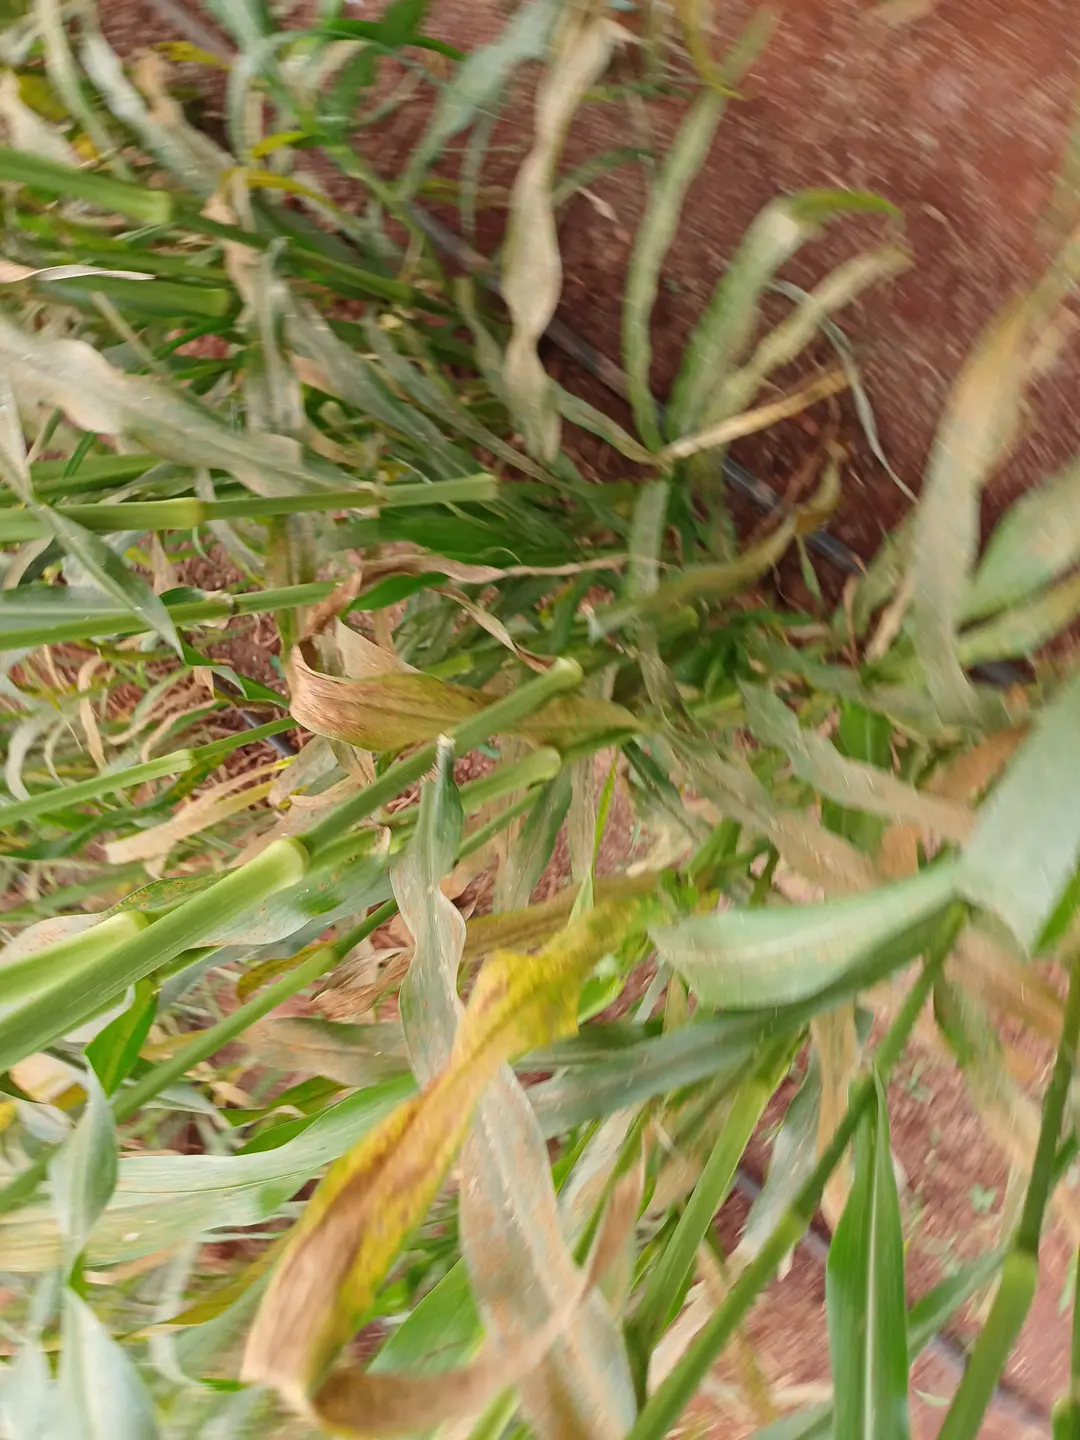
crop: pearl millet
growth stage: filling grain
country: Kenya
